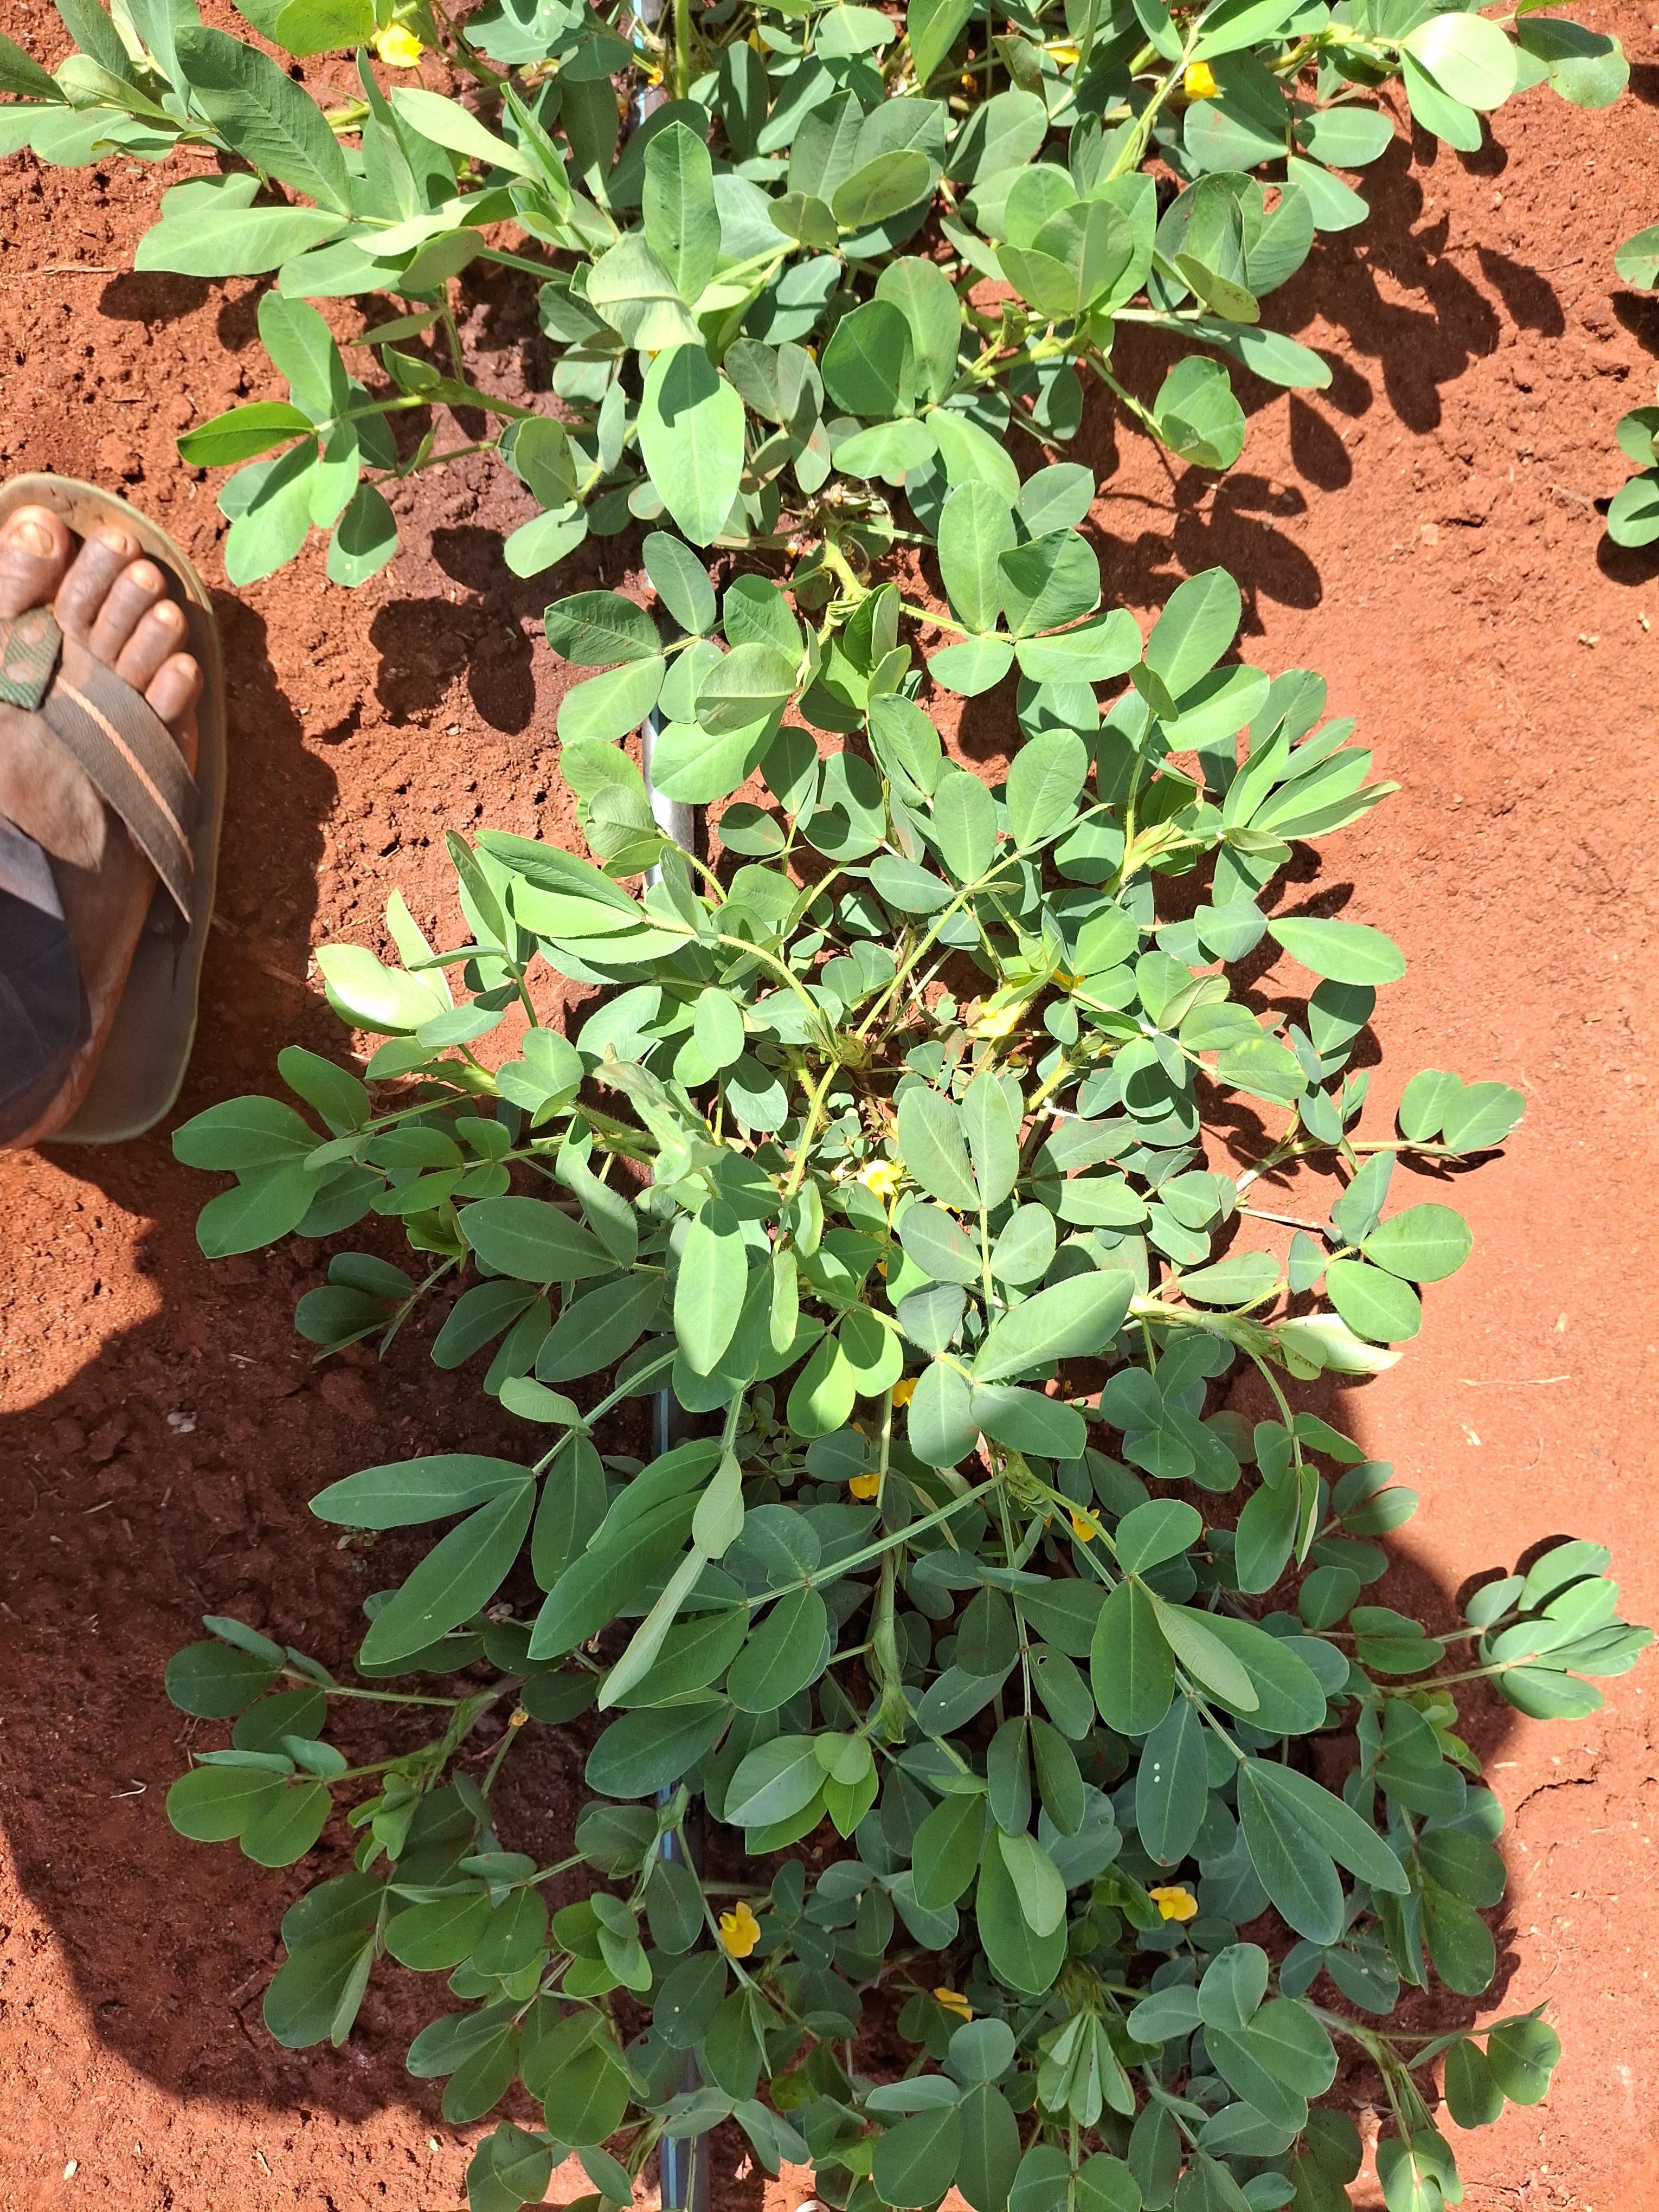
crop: groundnut
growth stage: flowering
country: Kenya
